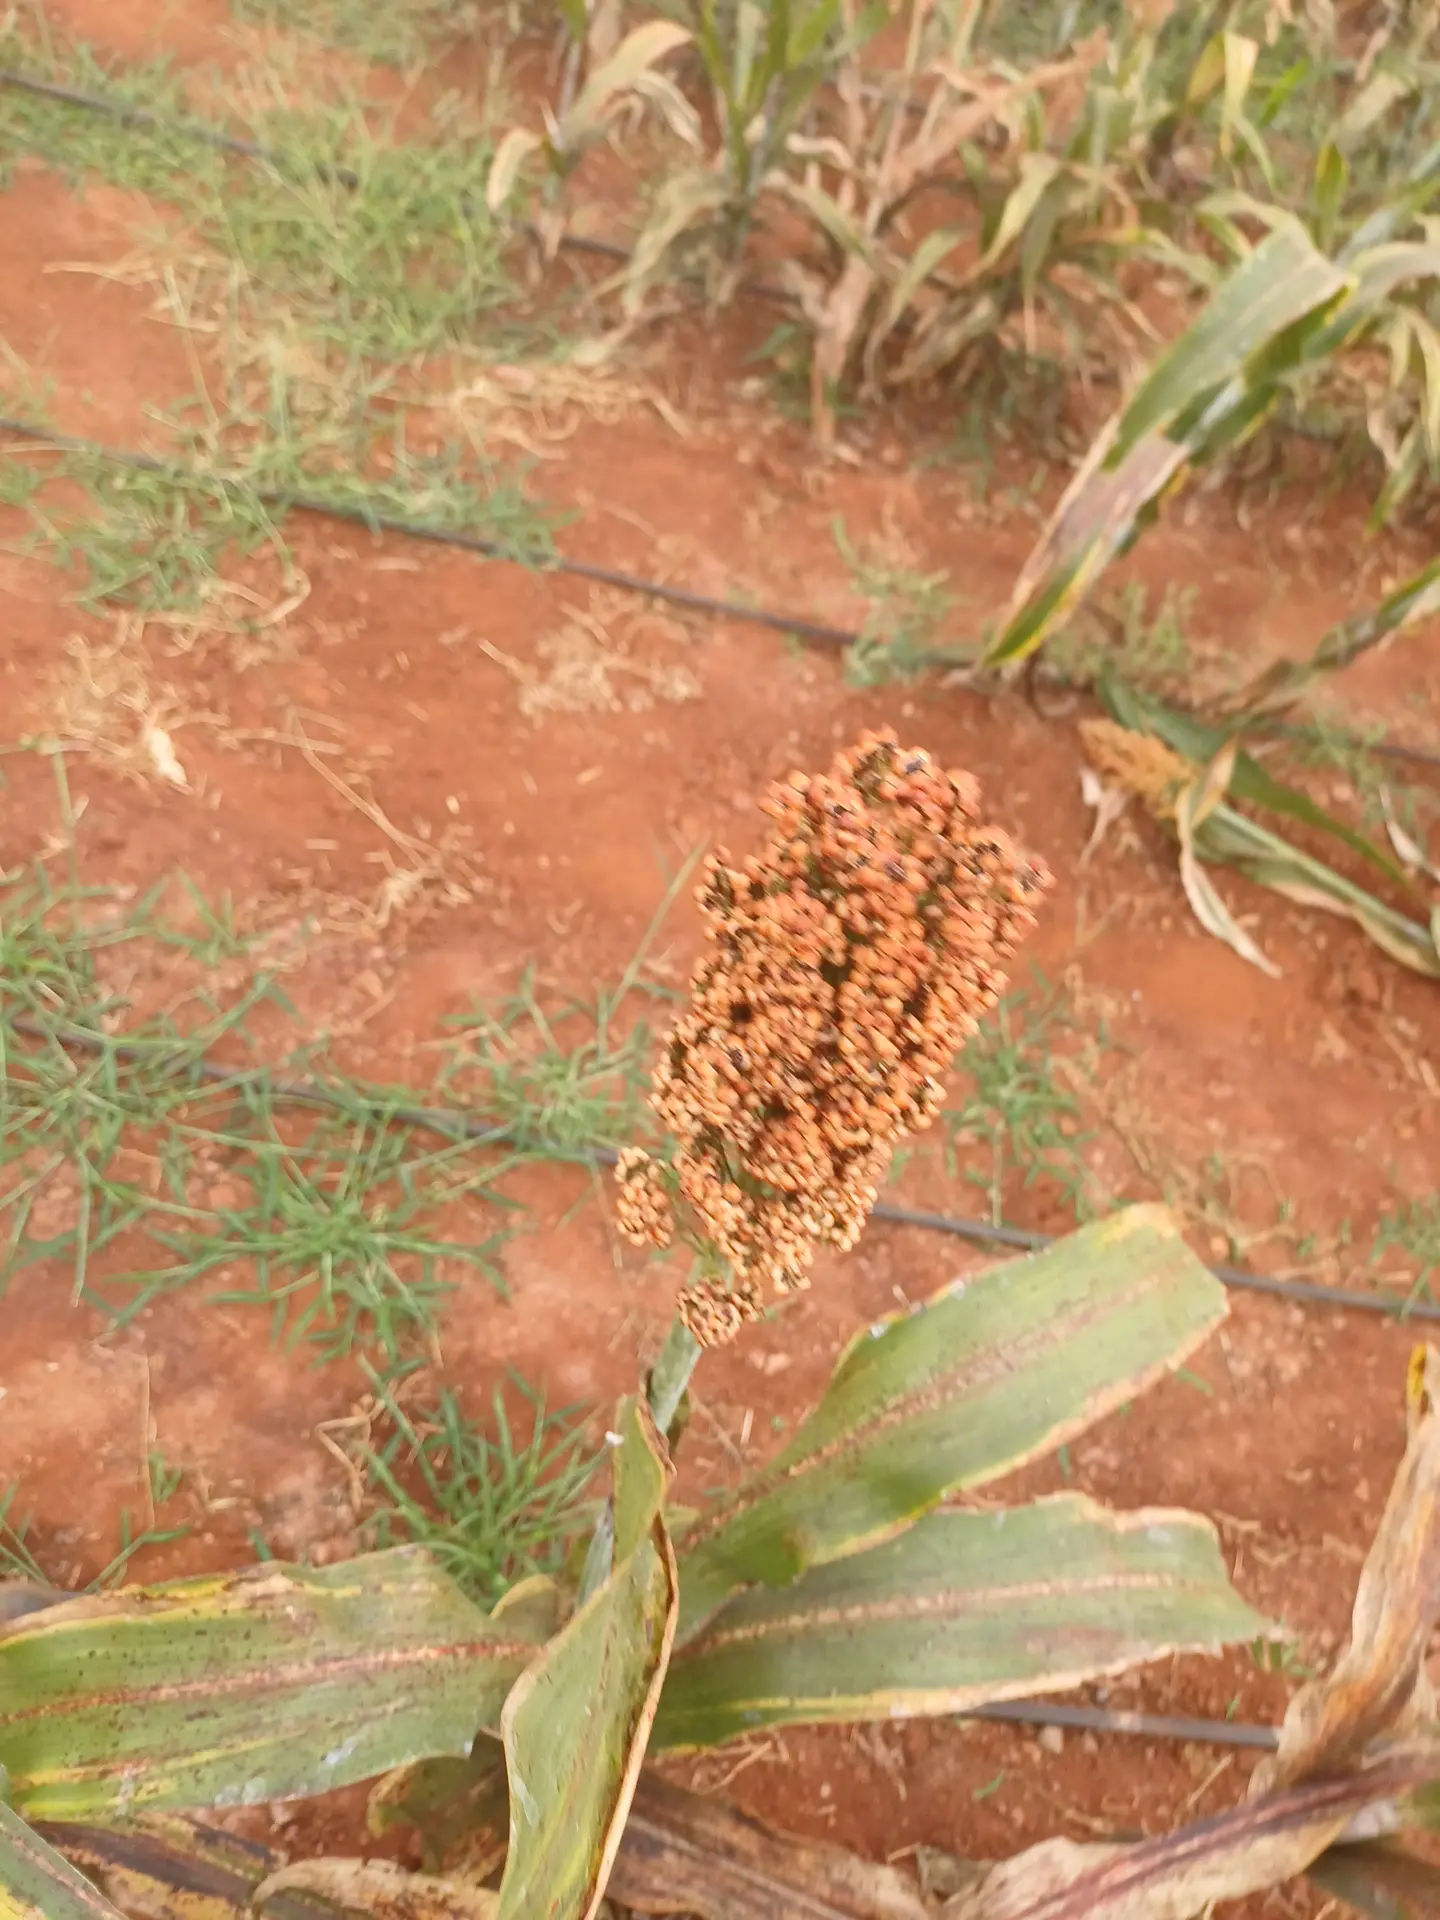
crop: sorghum
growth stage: maturity
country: Kenya
